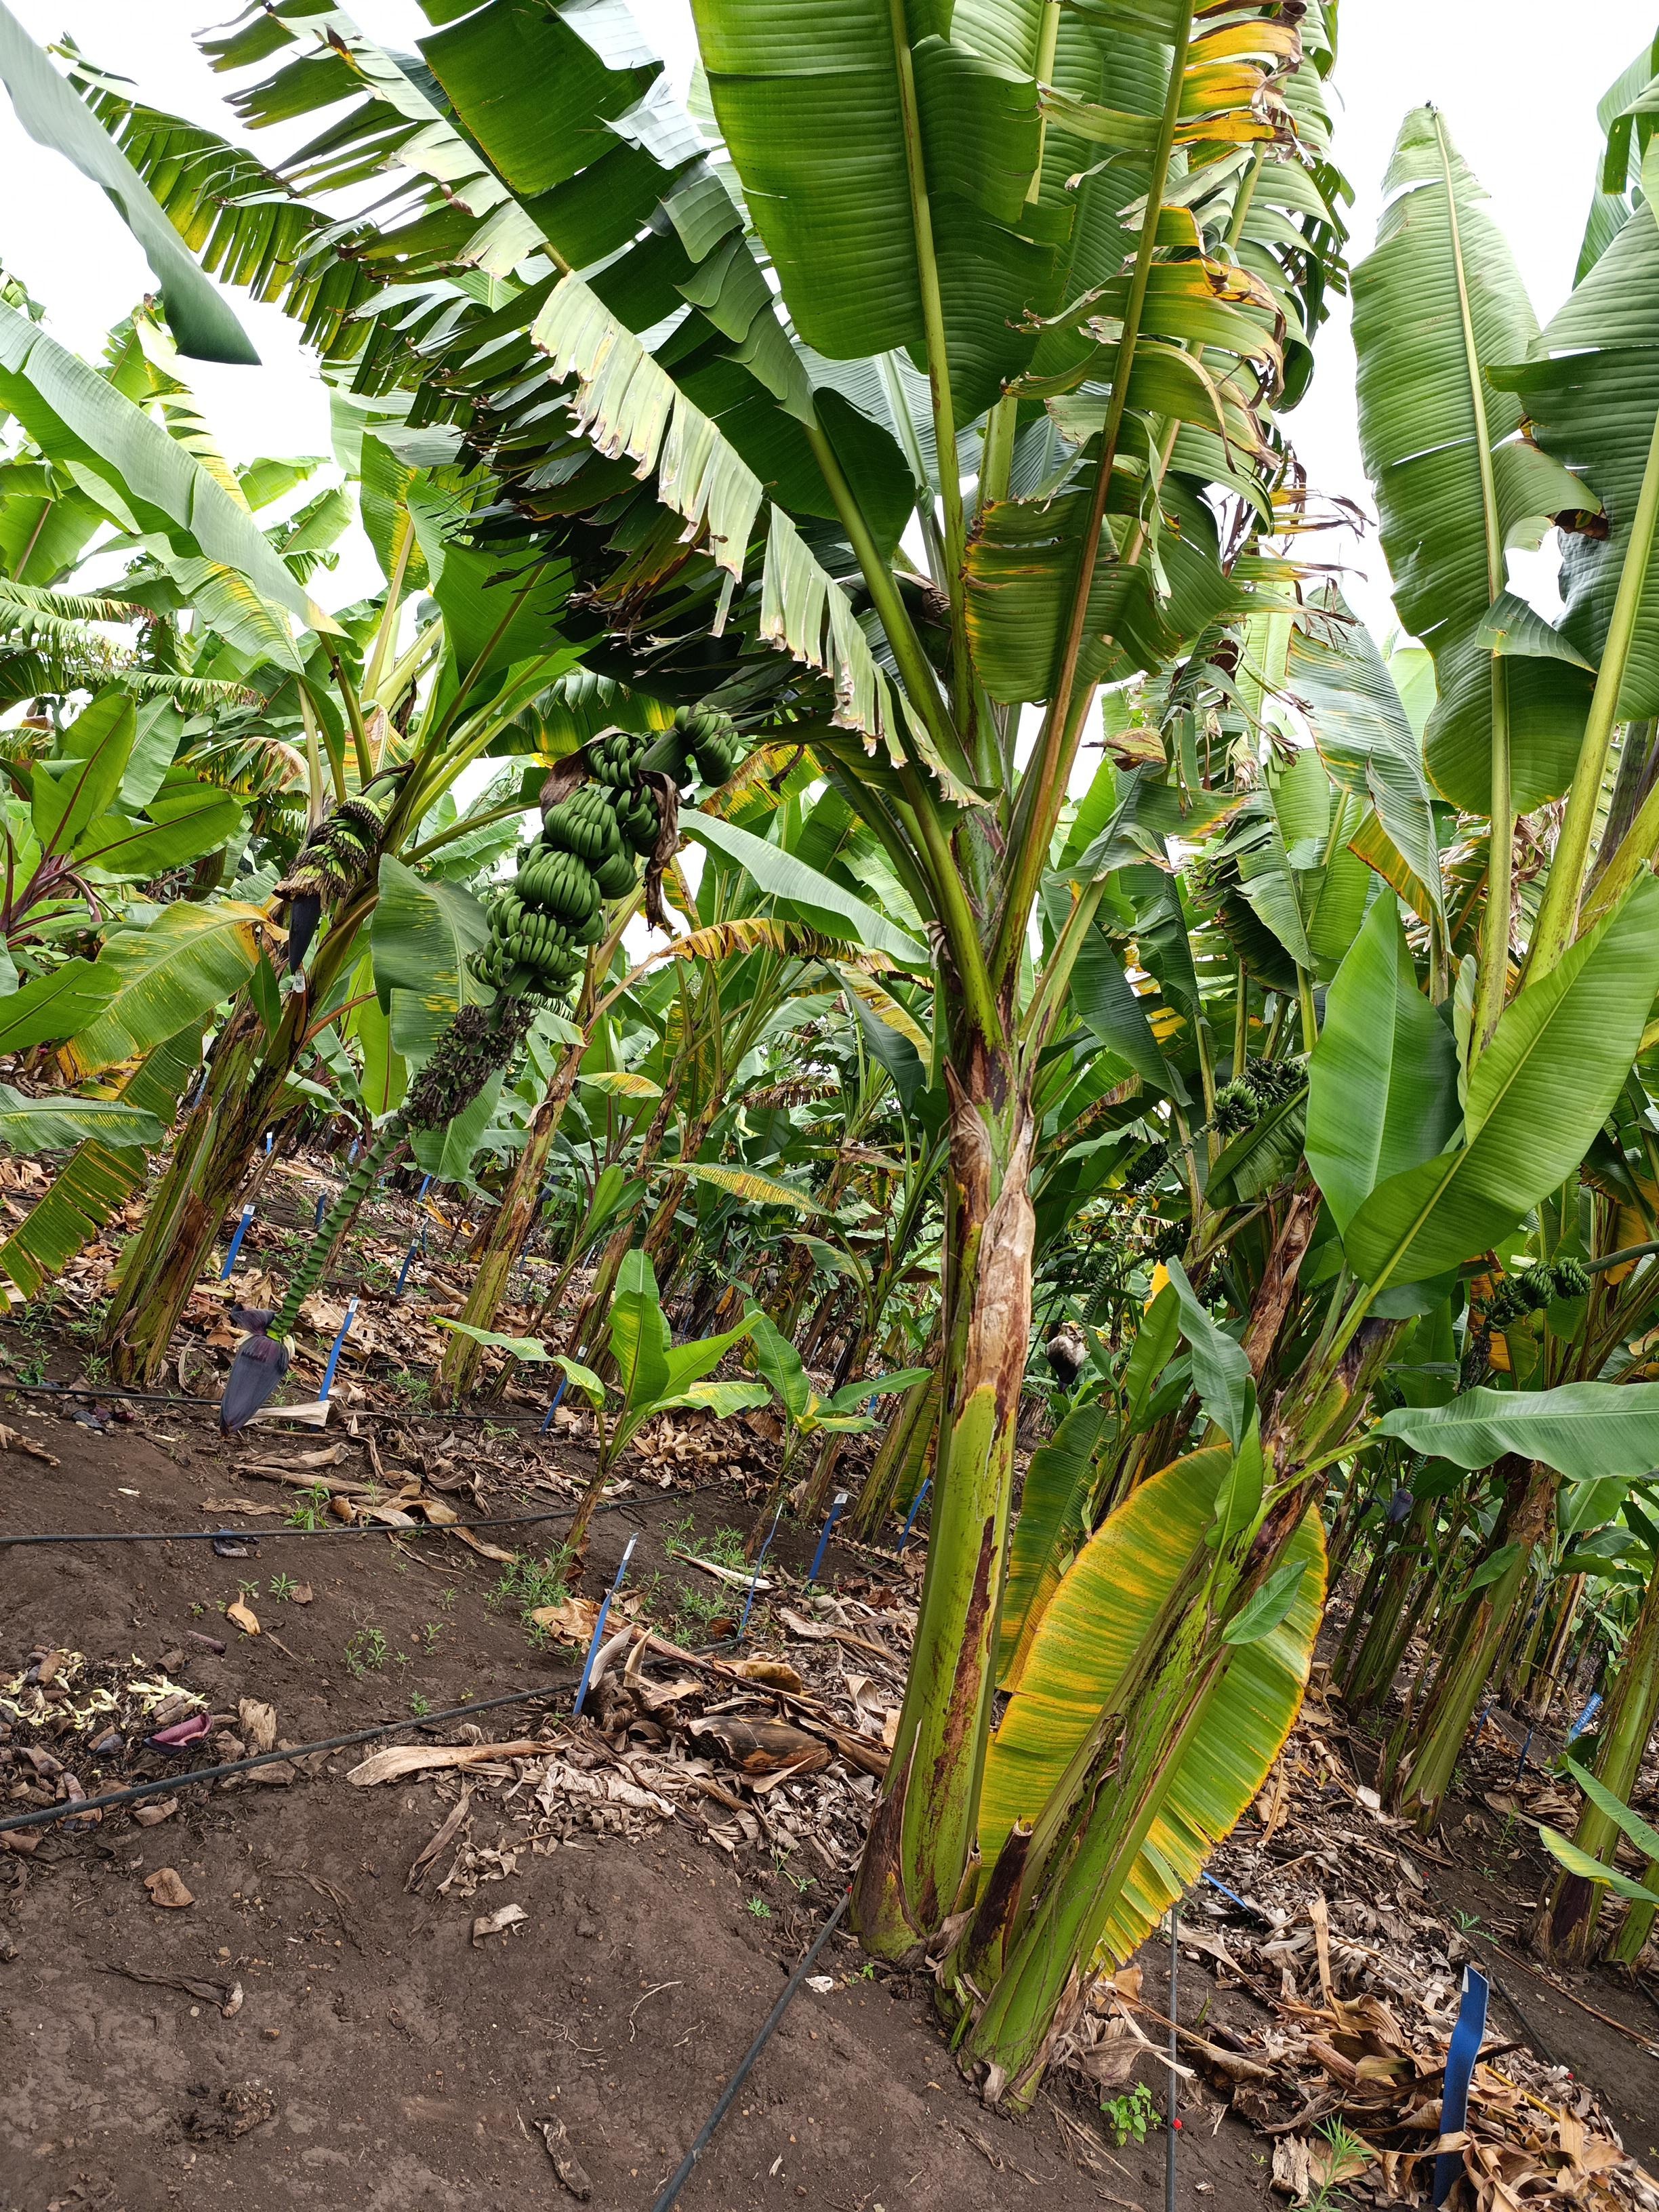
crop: banana
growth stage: development fruit
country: Tanzania
